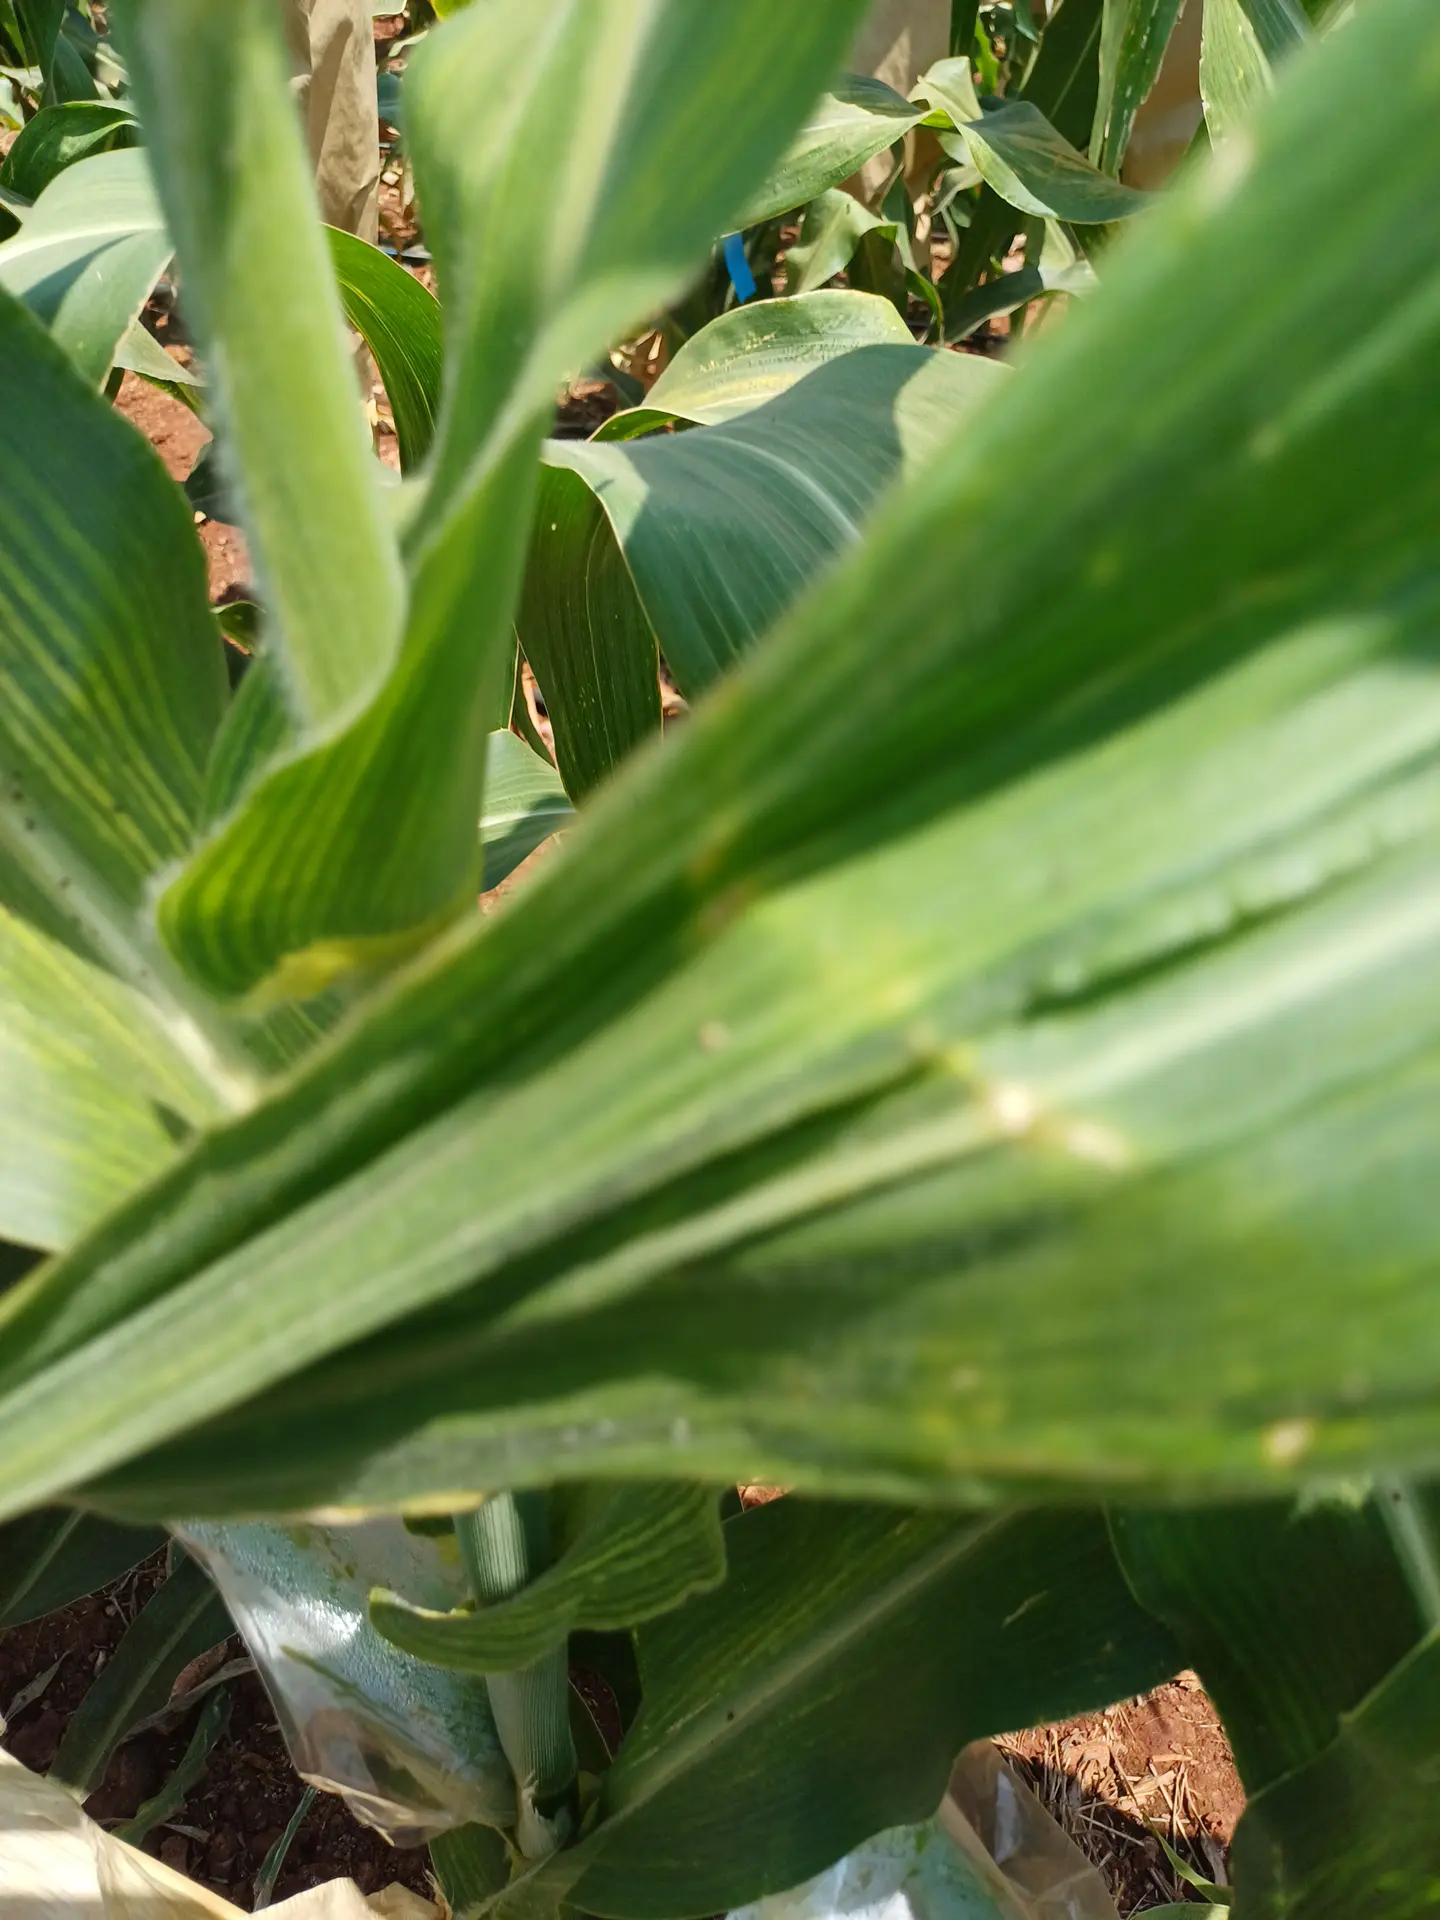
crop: maize
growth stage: flowering
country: Kenya
